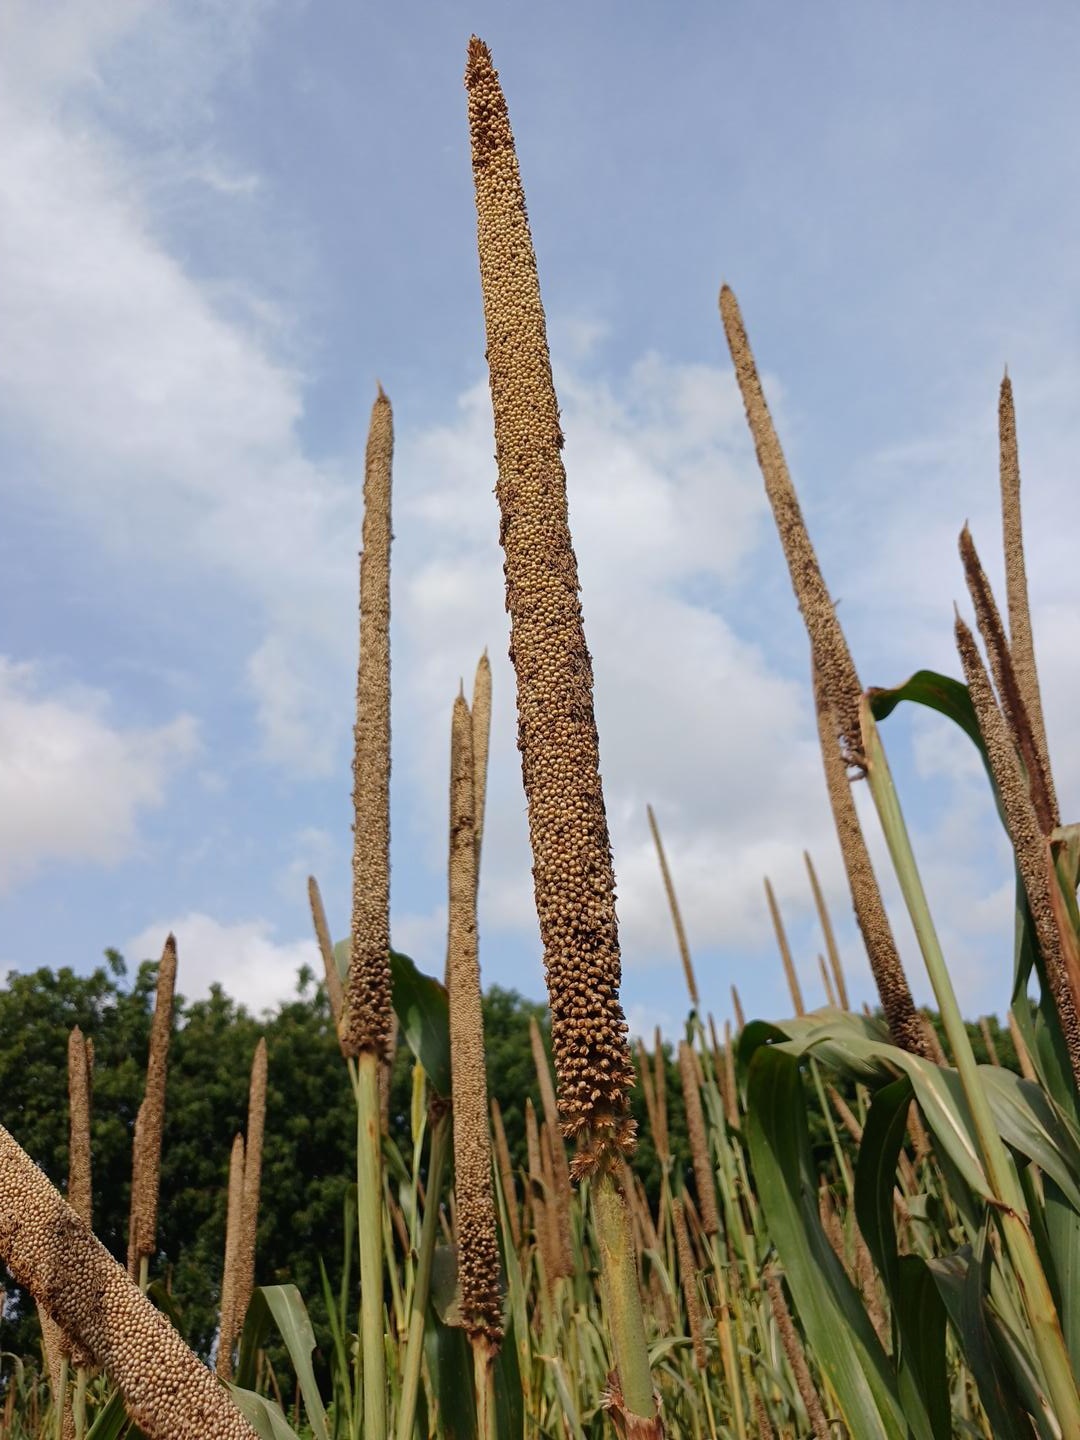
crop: pearl millet
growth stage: maturity
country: Senegal
